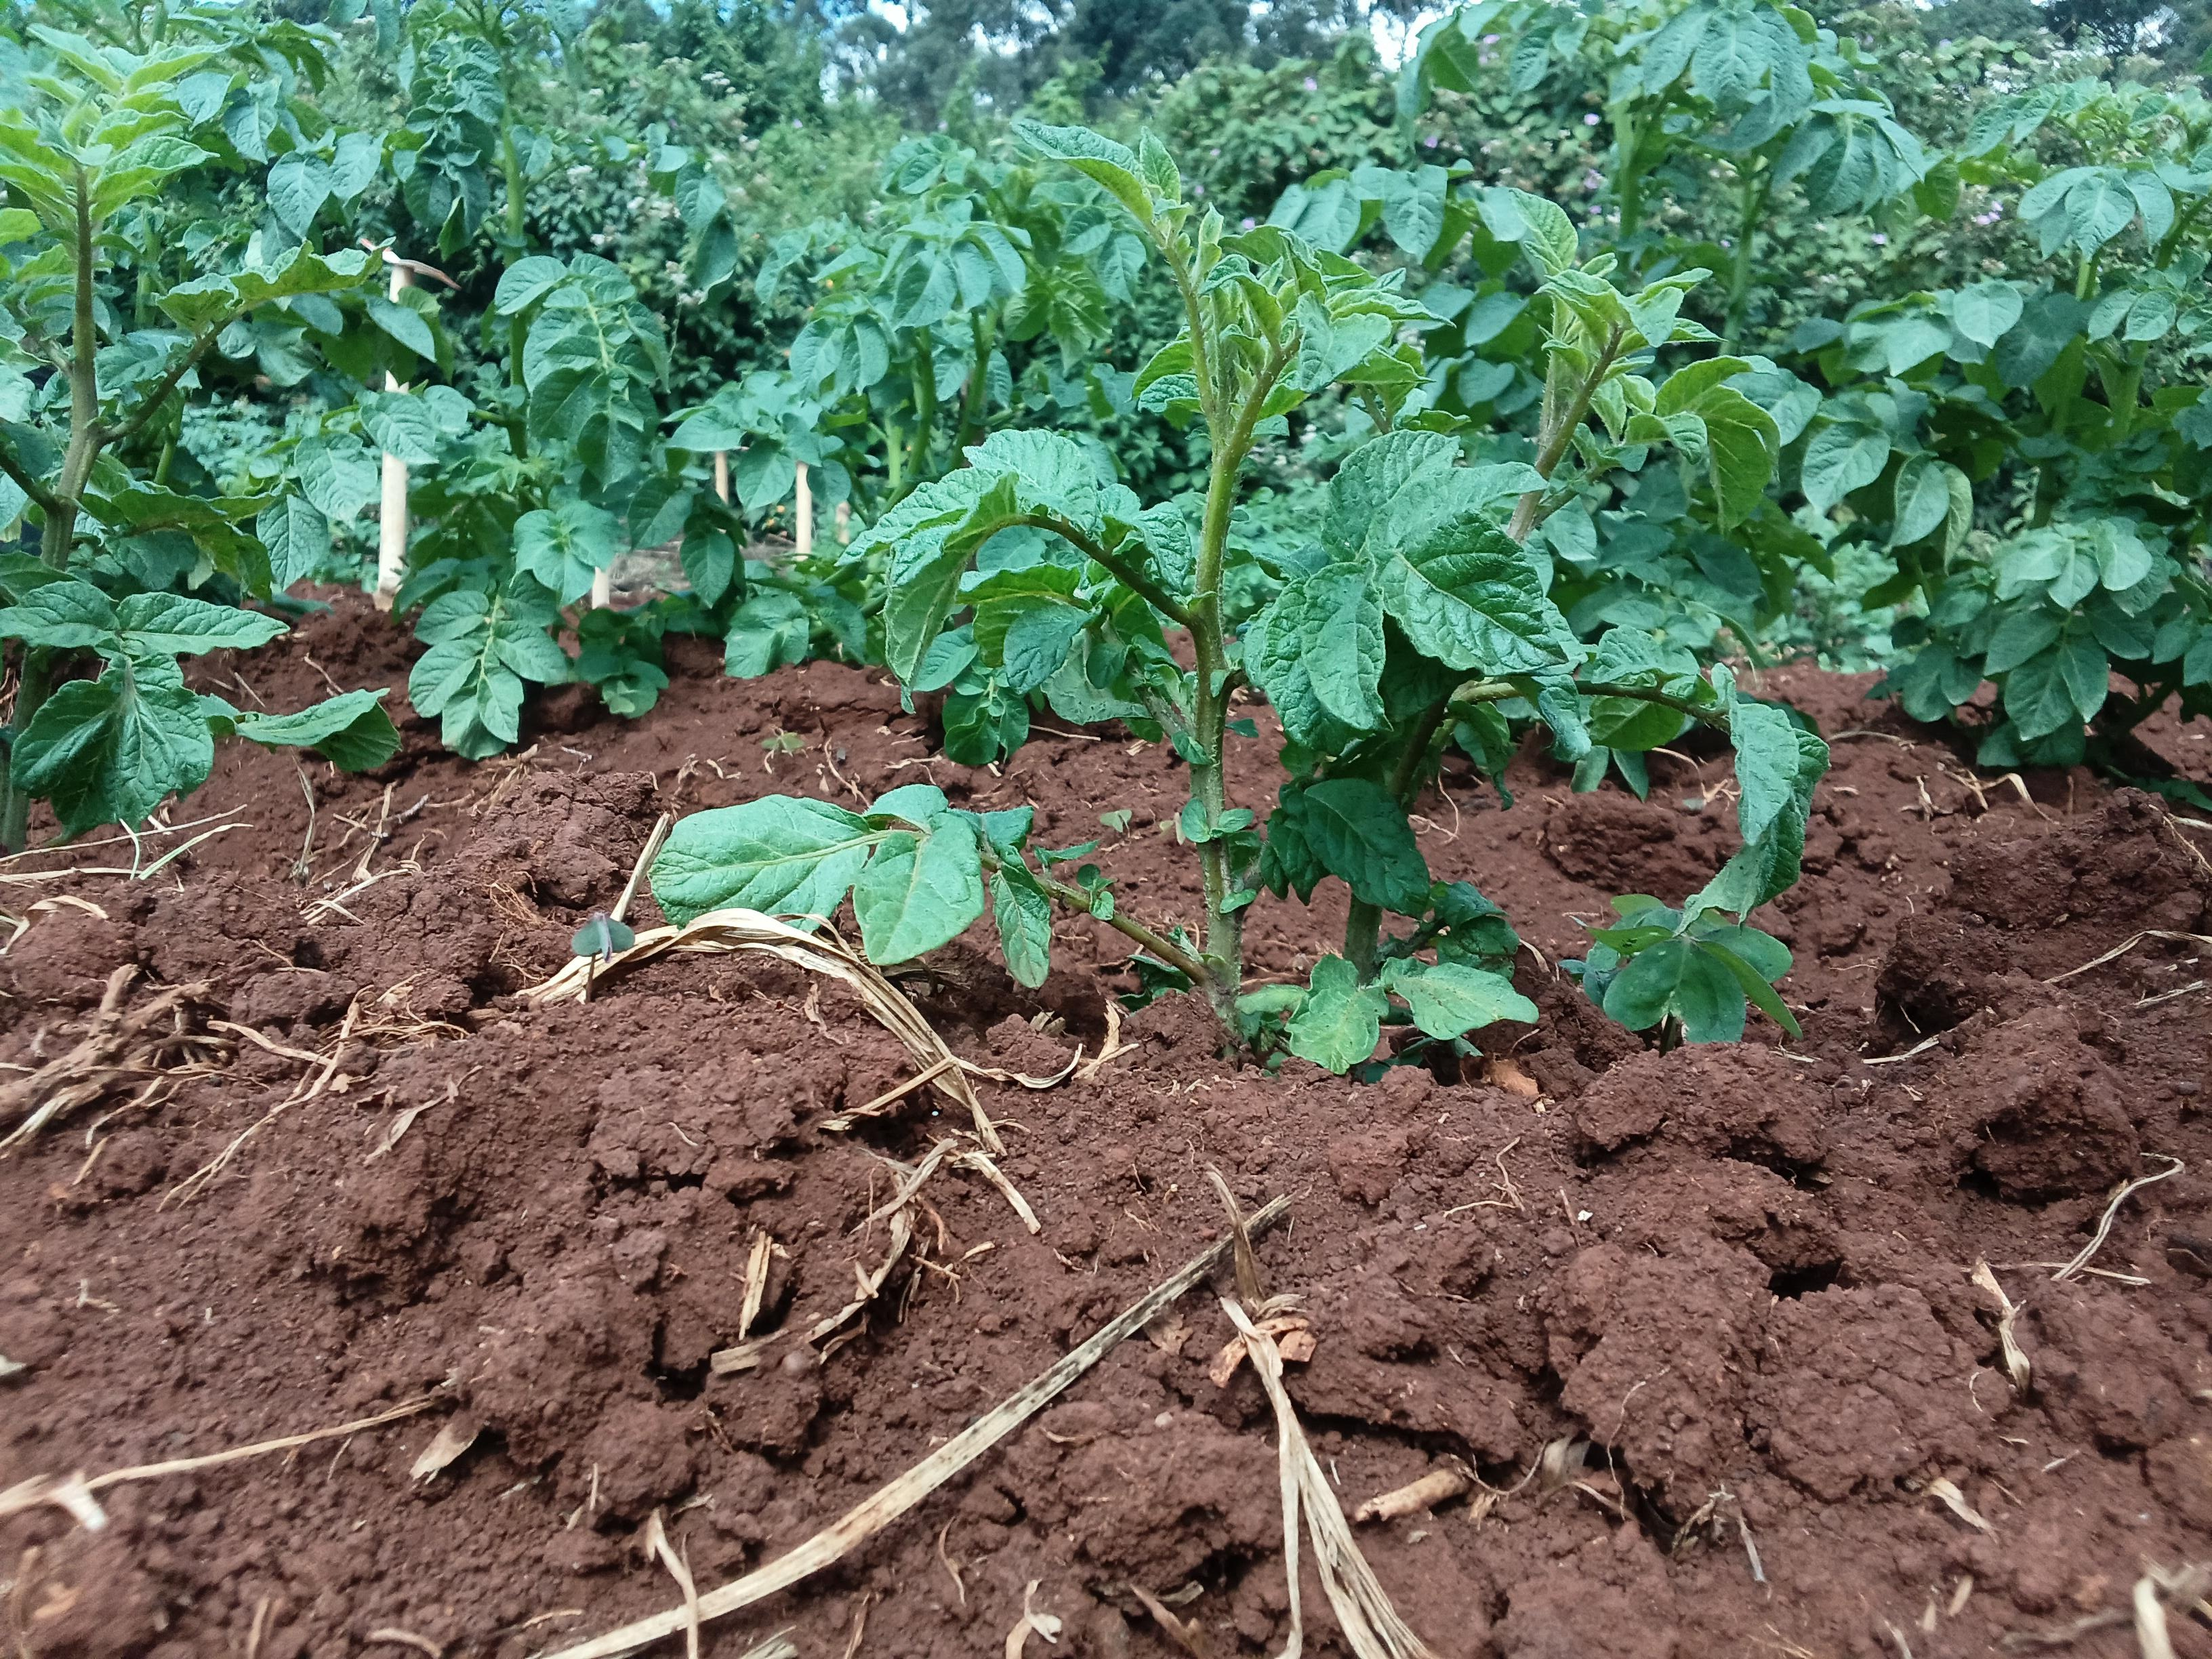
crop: potato
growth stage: vegetative
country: Kenya
